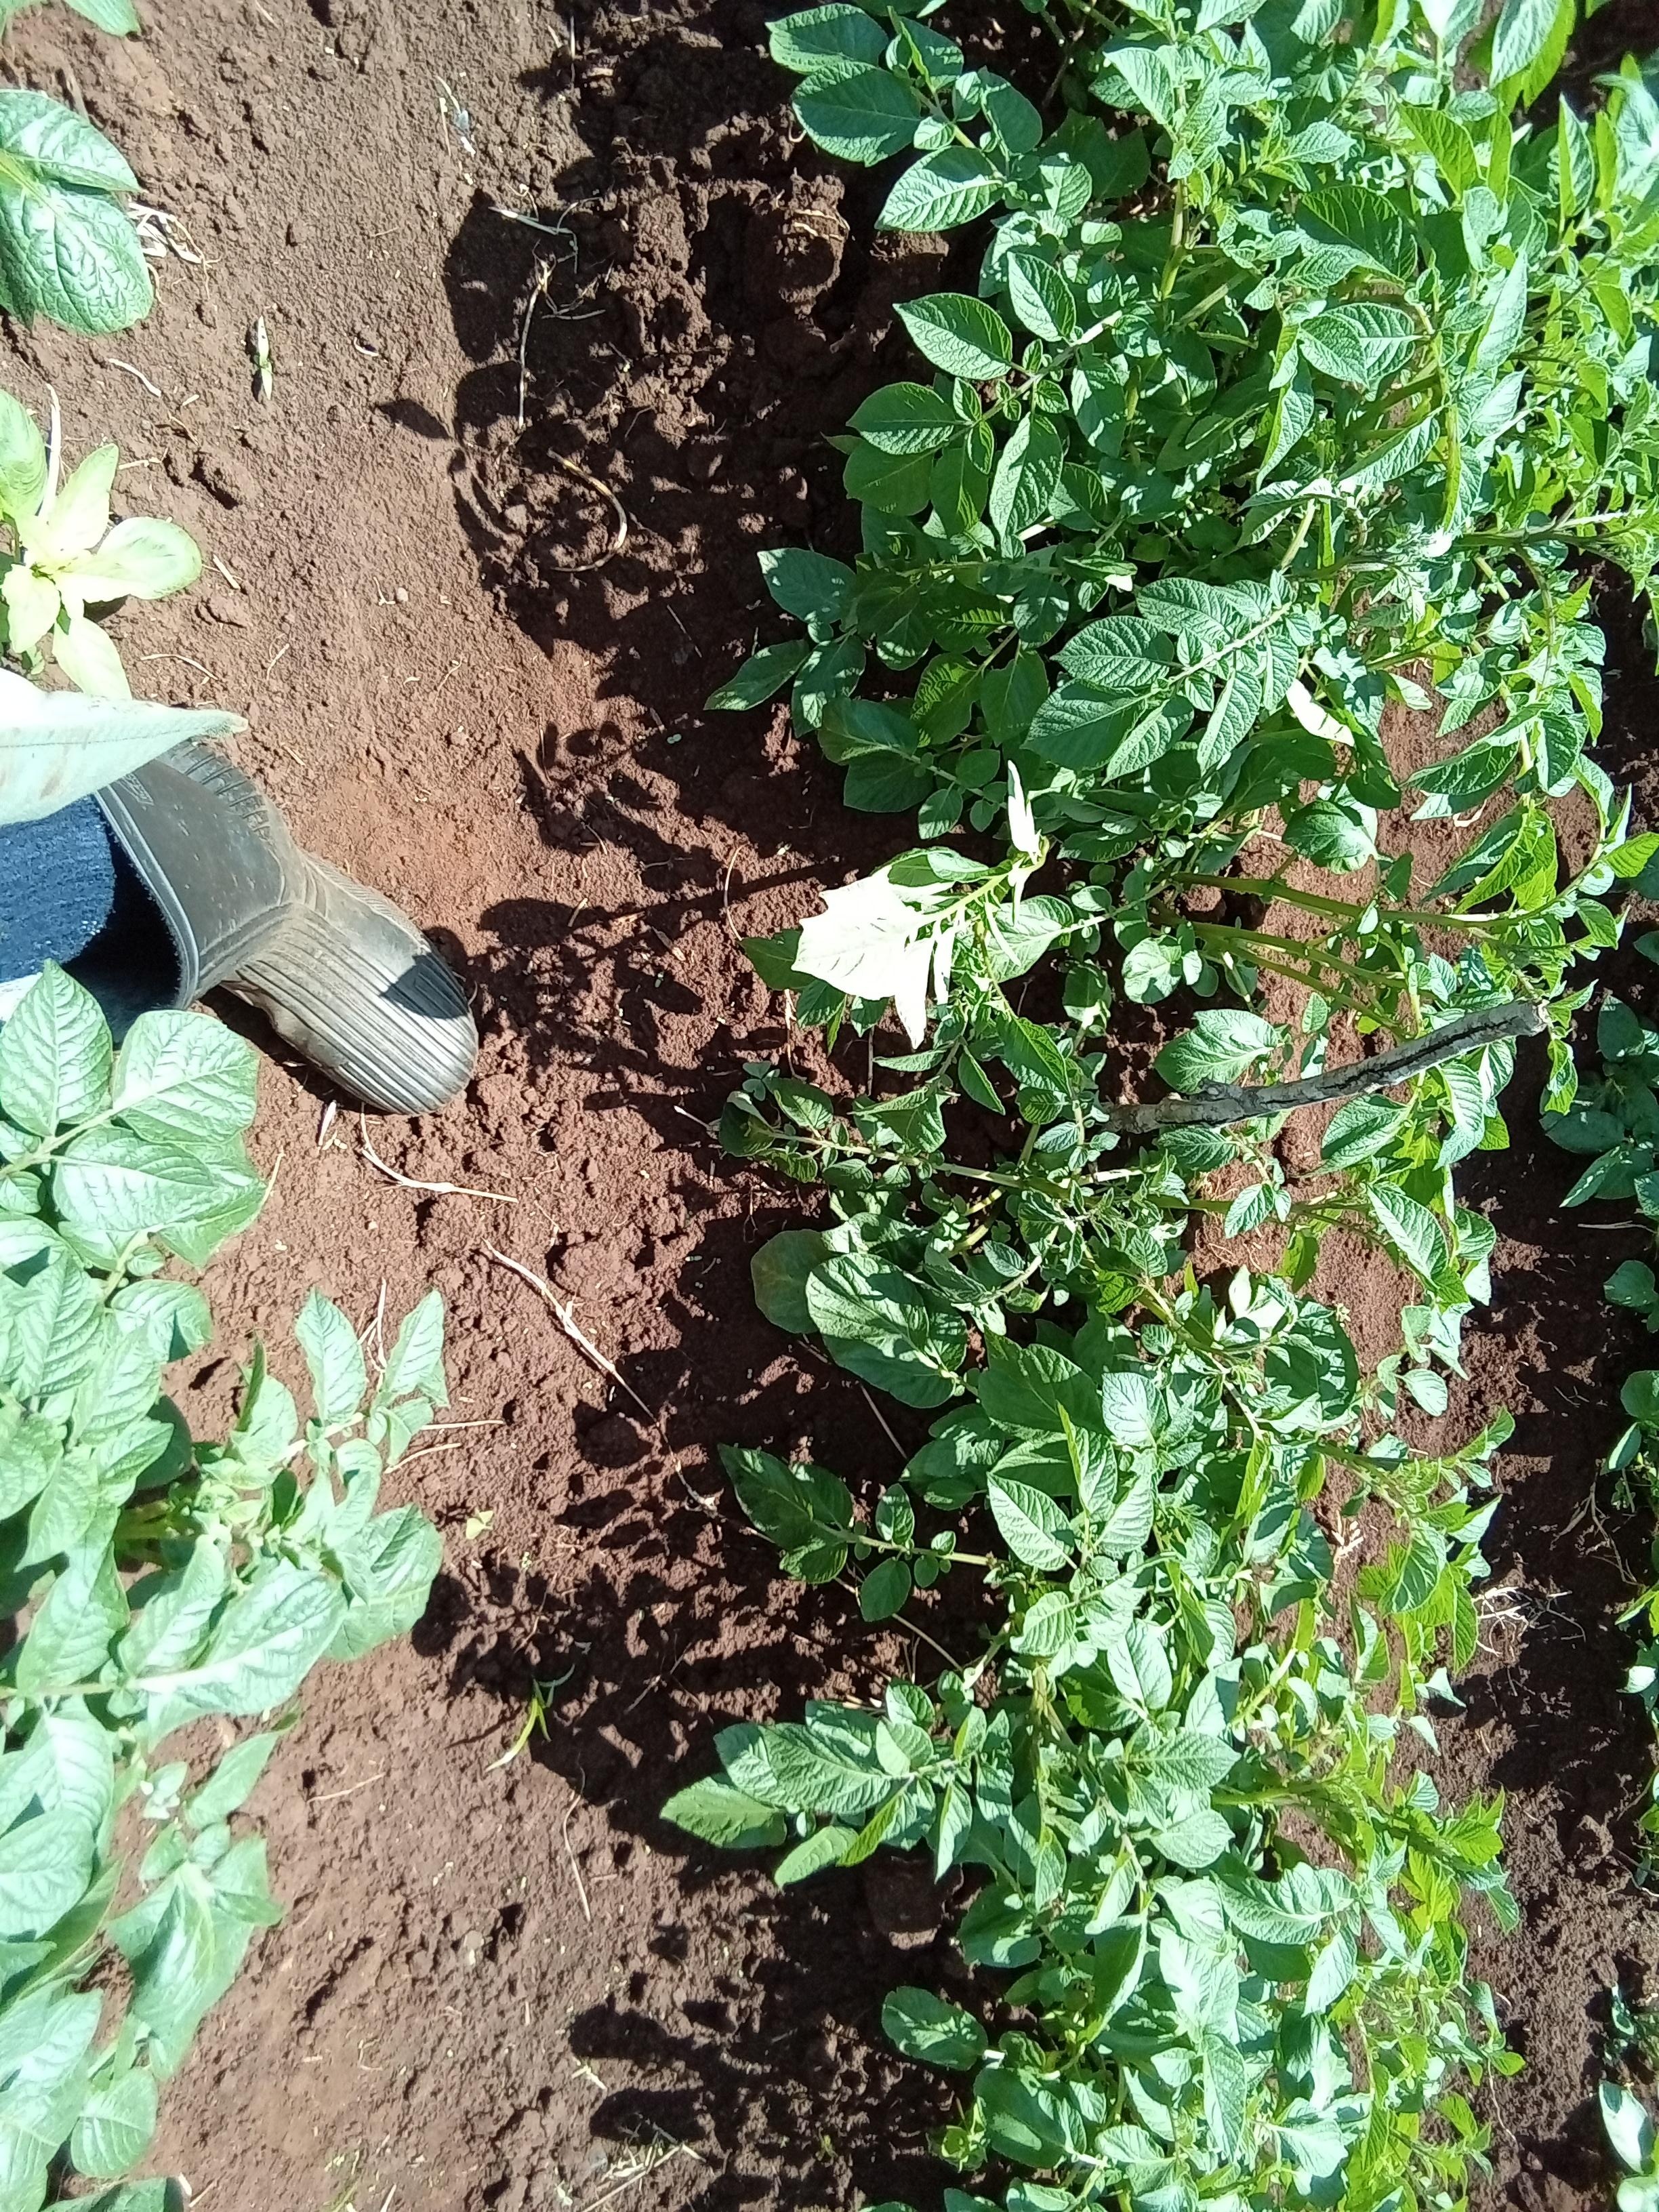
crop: potato
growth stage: vegetative
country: Kenya
